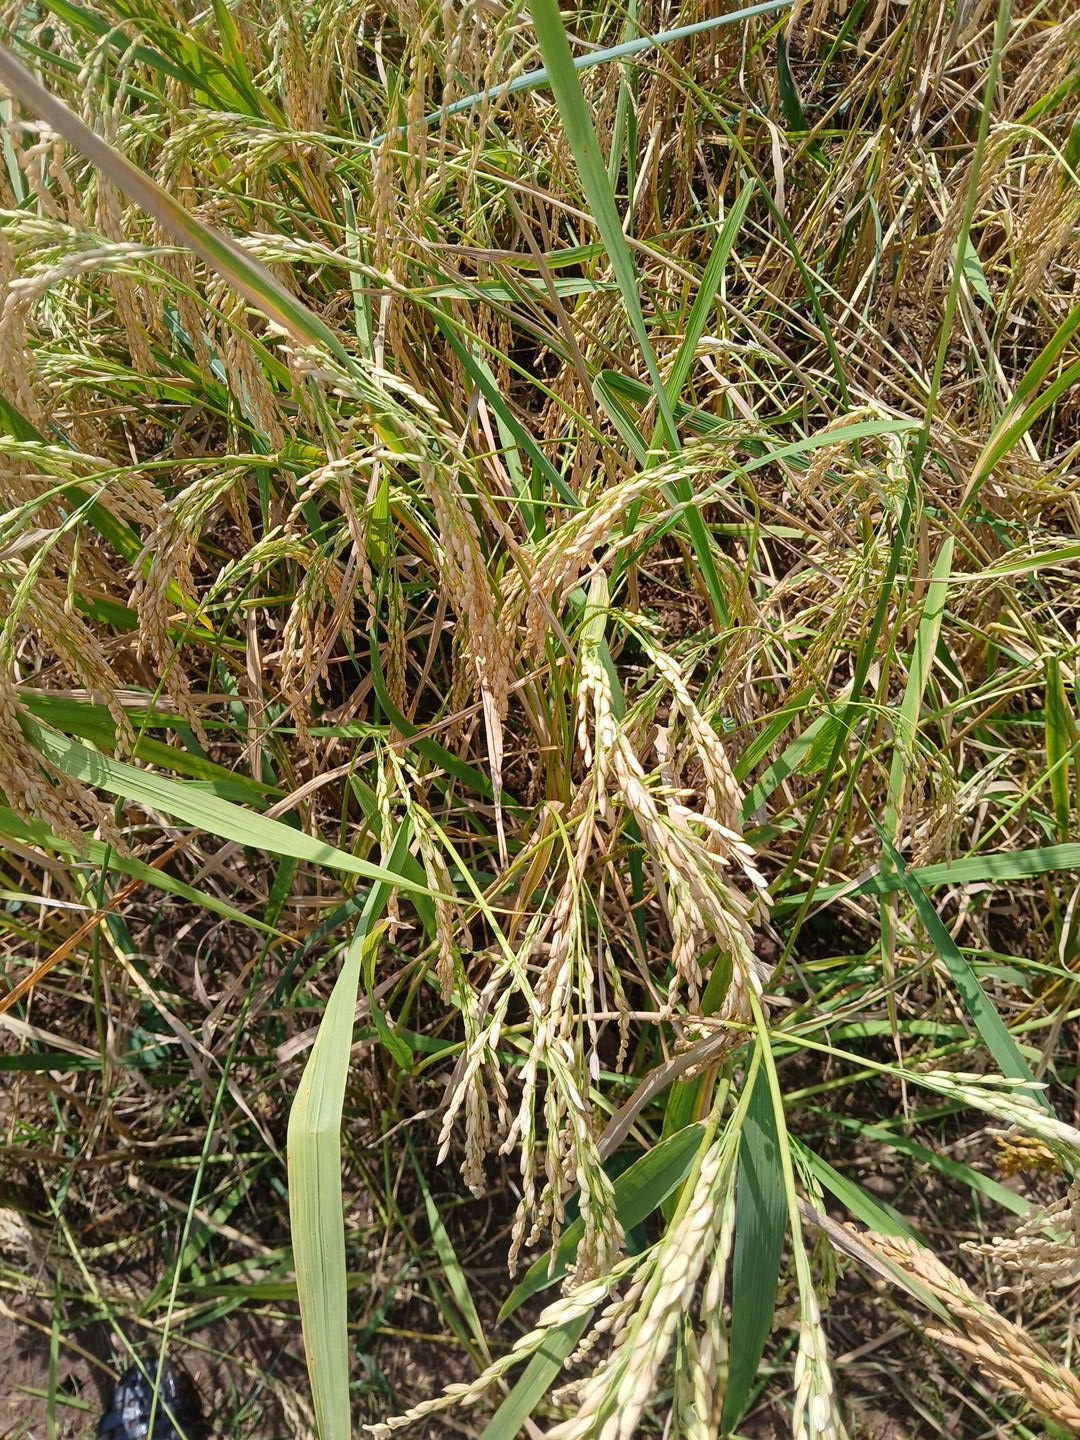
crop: rice
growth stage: ripening
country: Côte d'Ivoire
